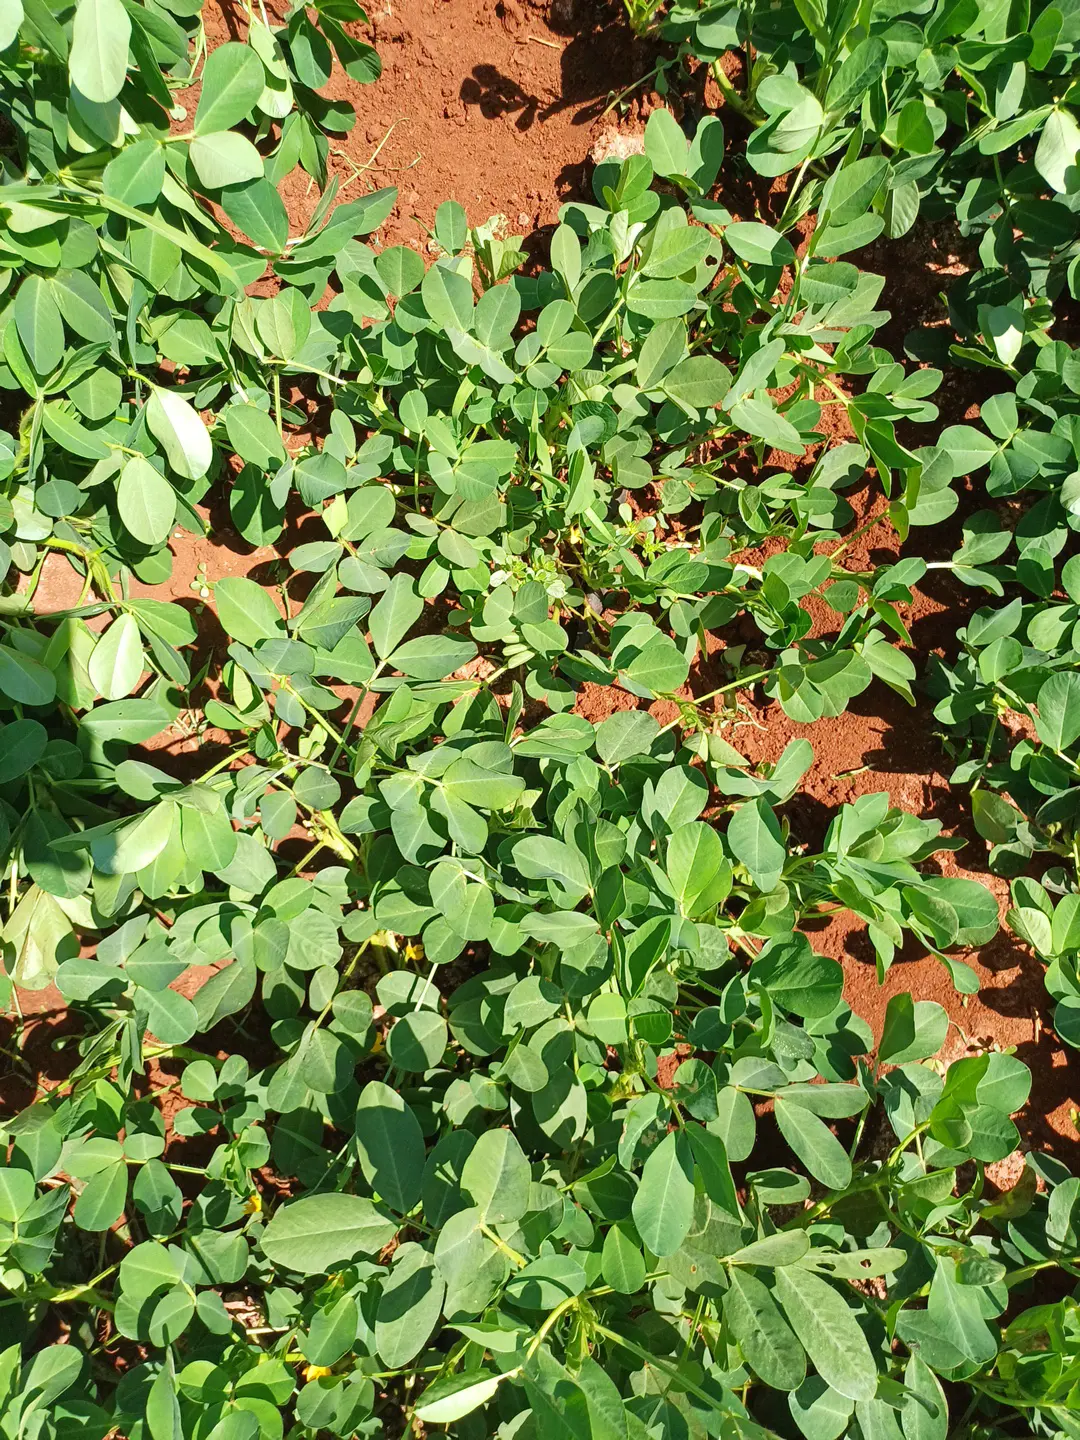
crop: groundnut
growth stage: flowering
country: Kenya
